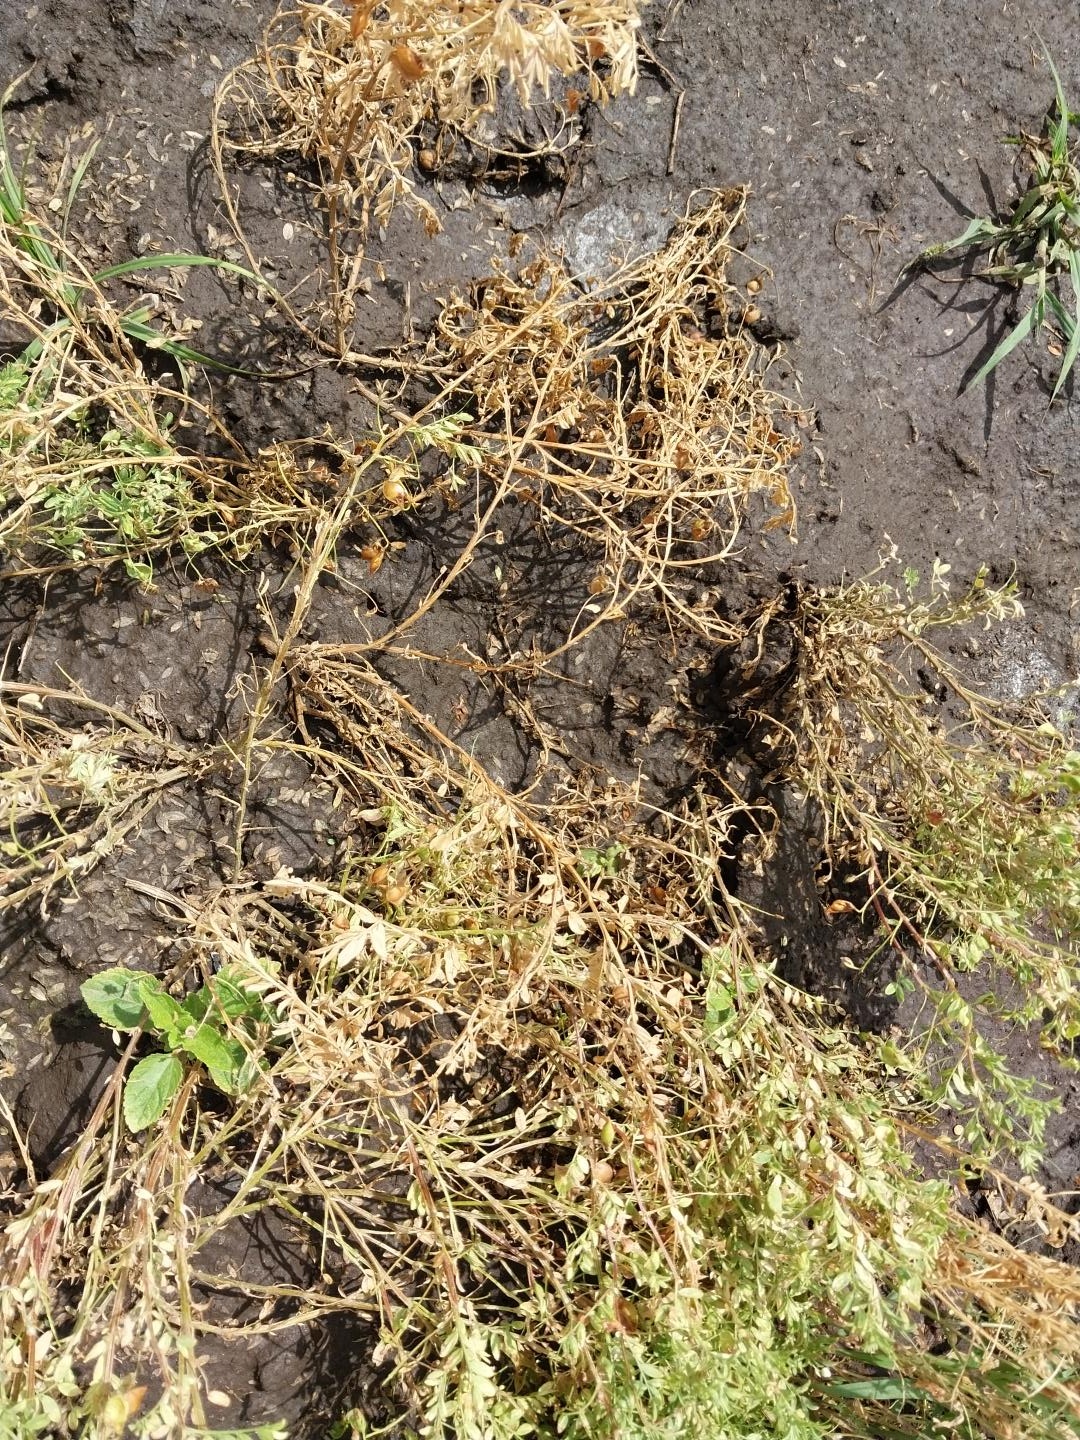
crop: lentil
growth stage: development pod
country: Tanzania
